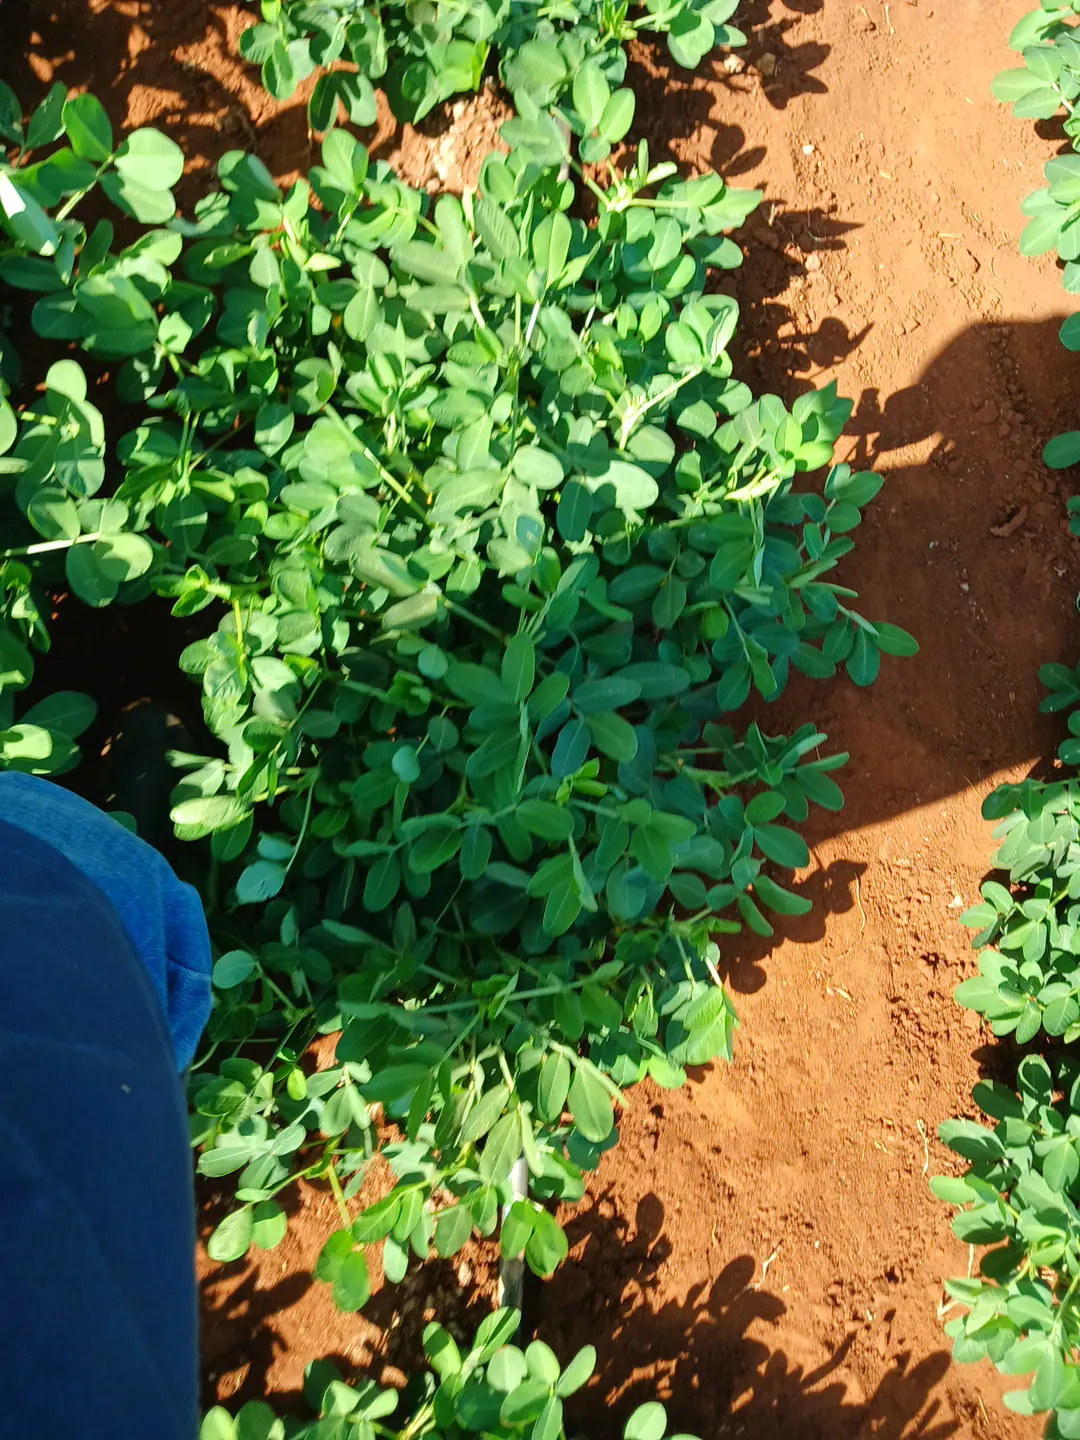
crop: groundnut
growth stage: flowering
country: Kenya
